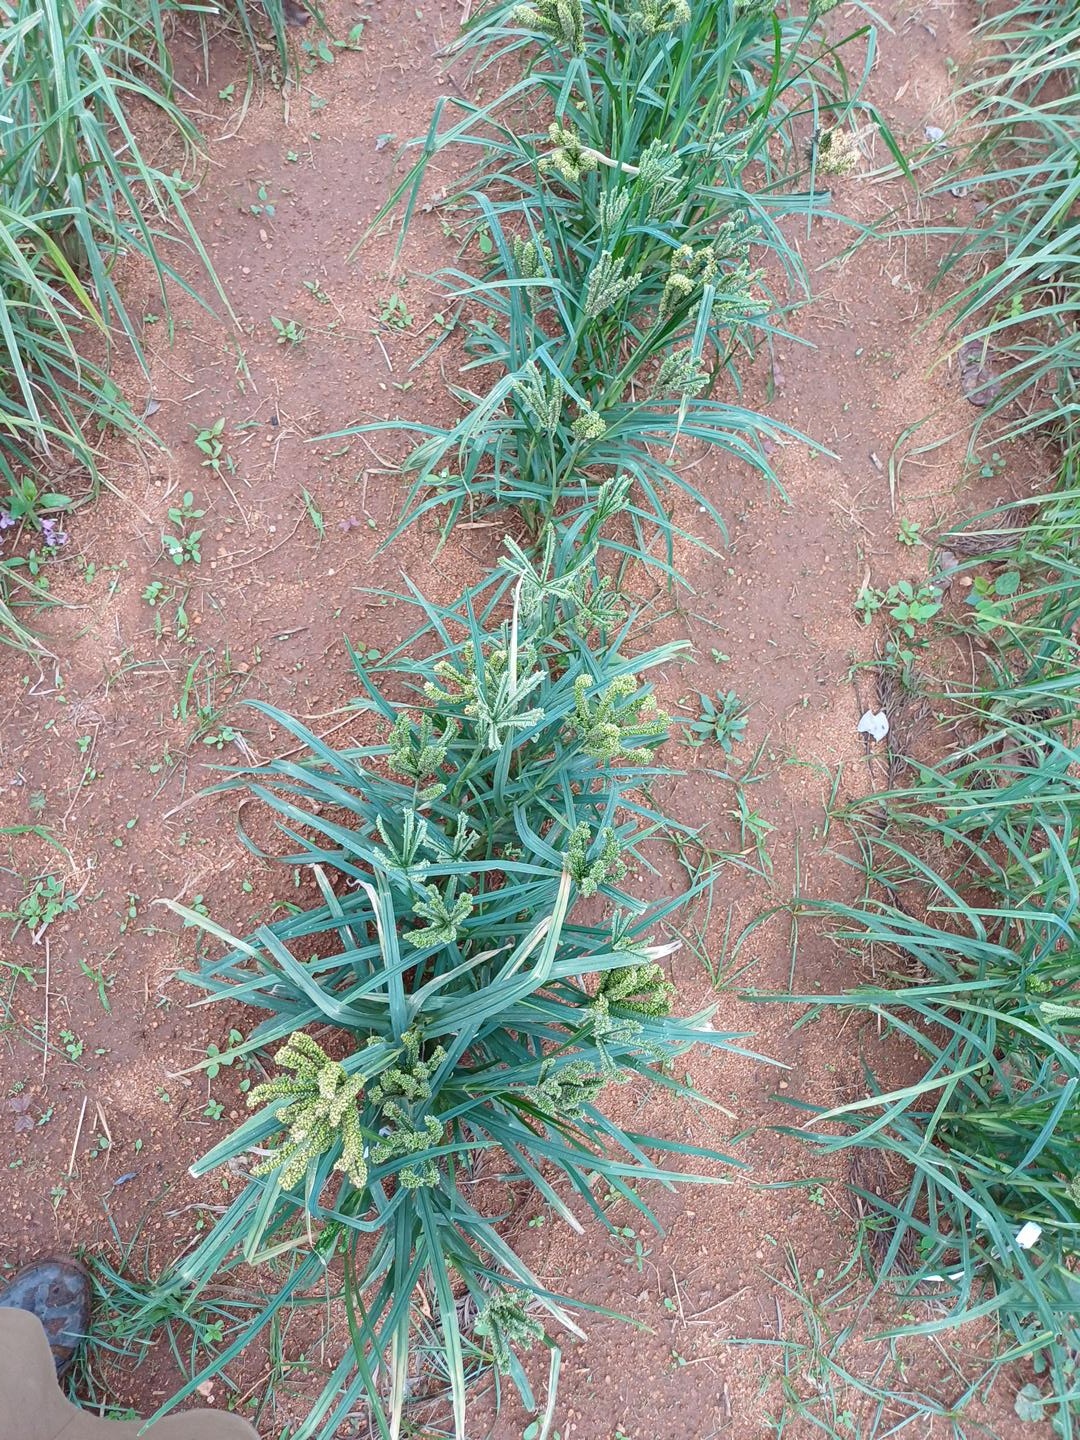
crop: finger millet
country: Kenya
